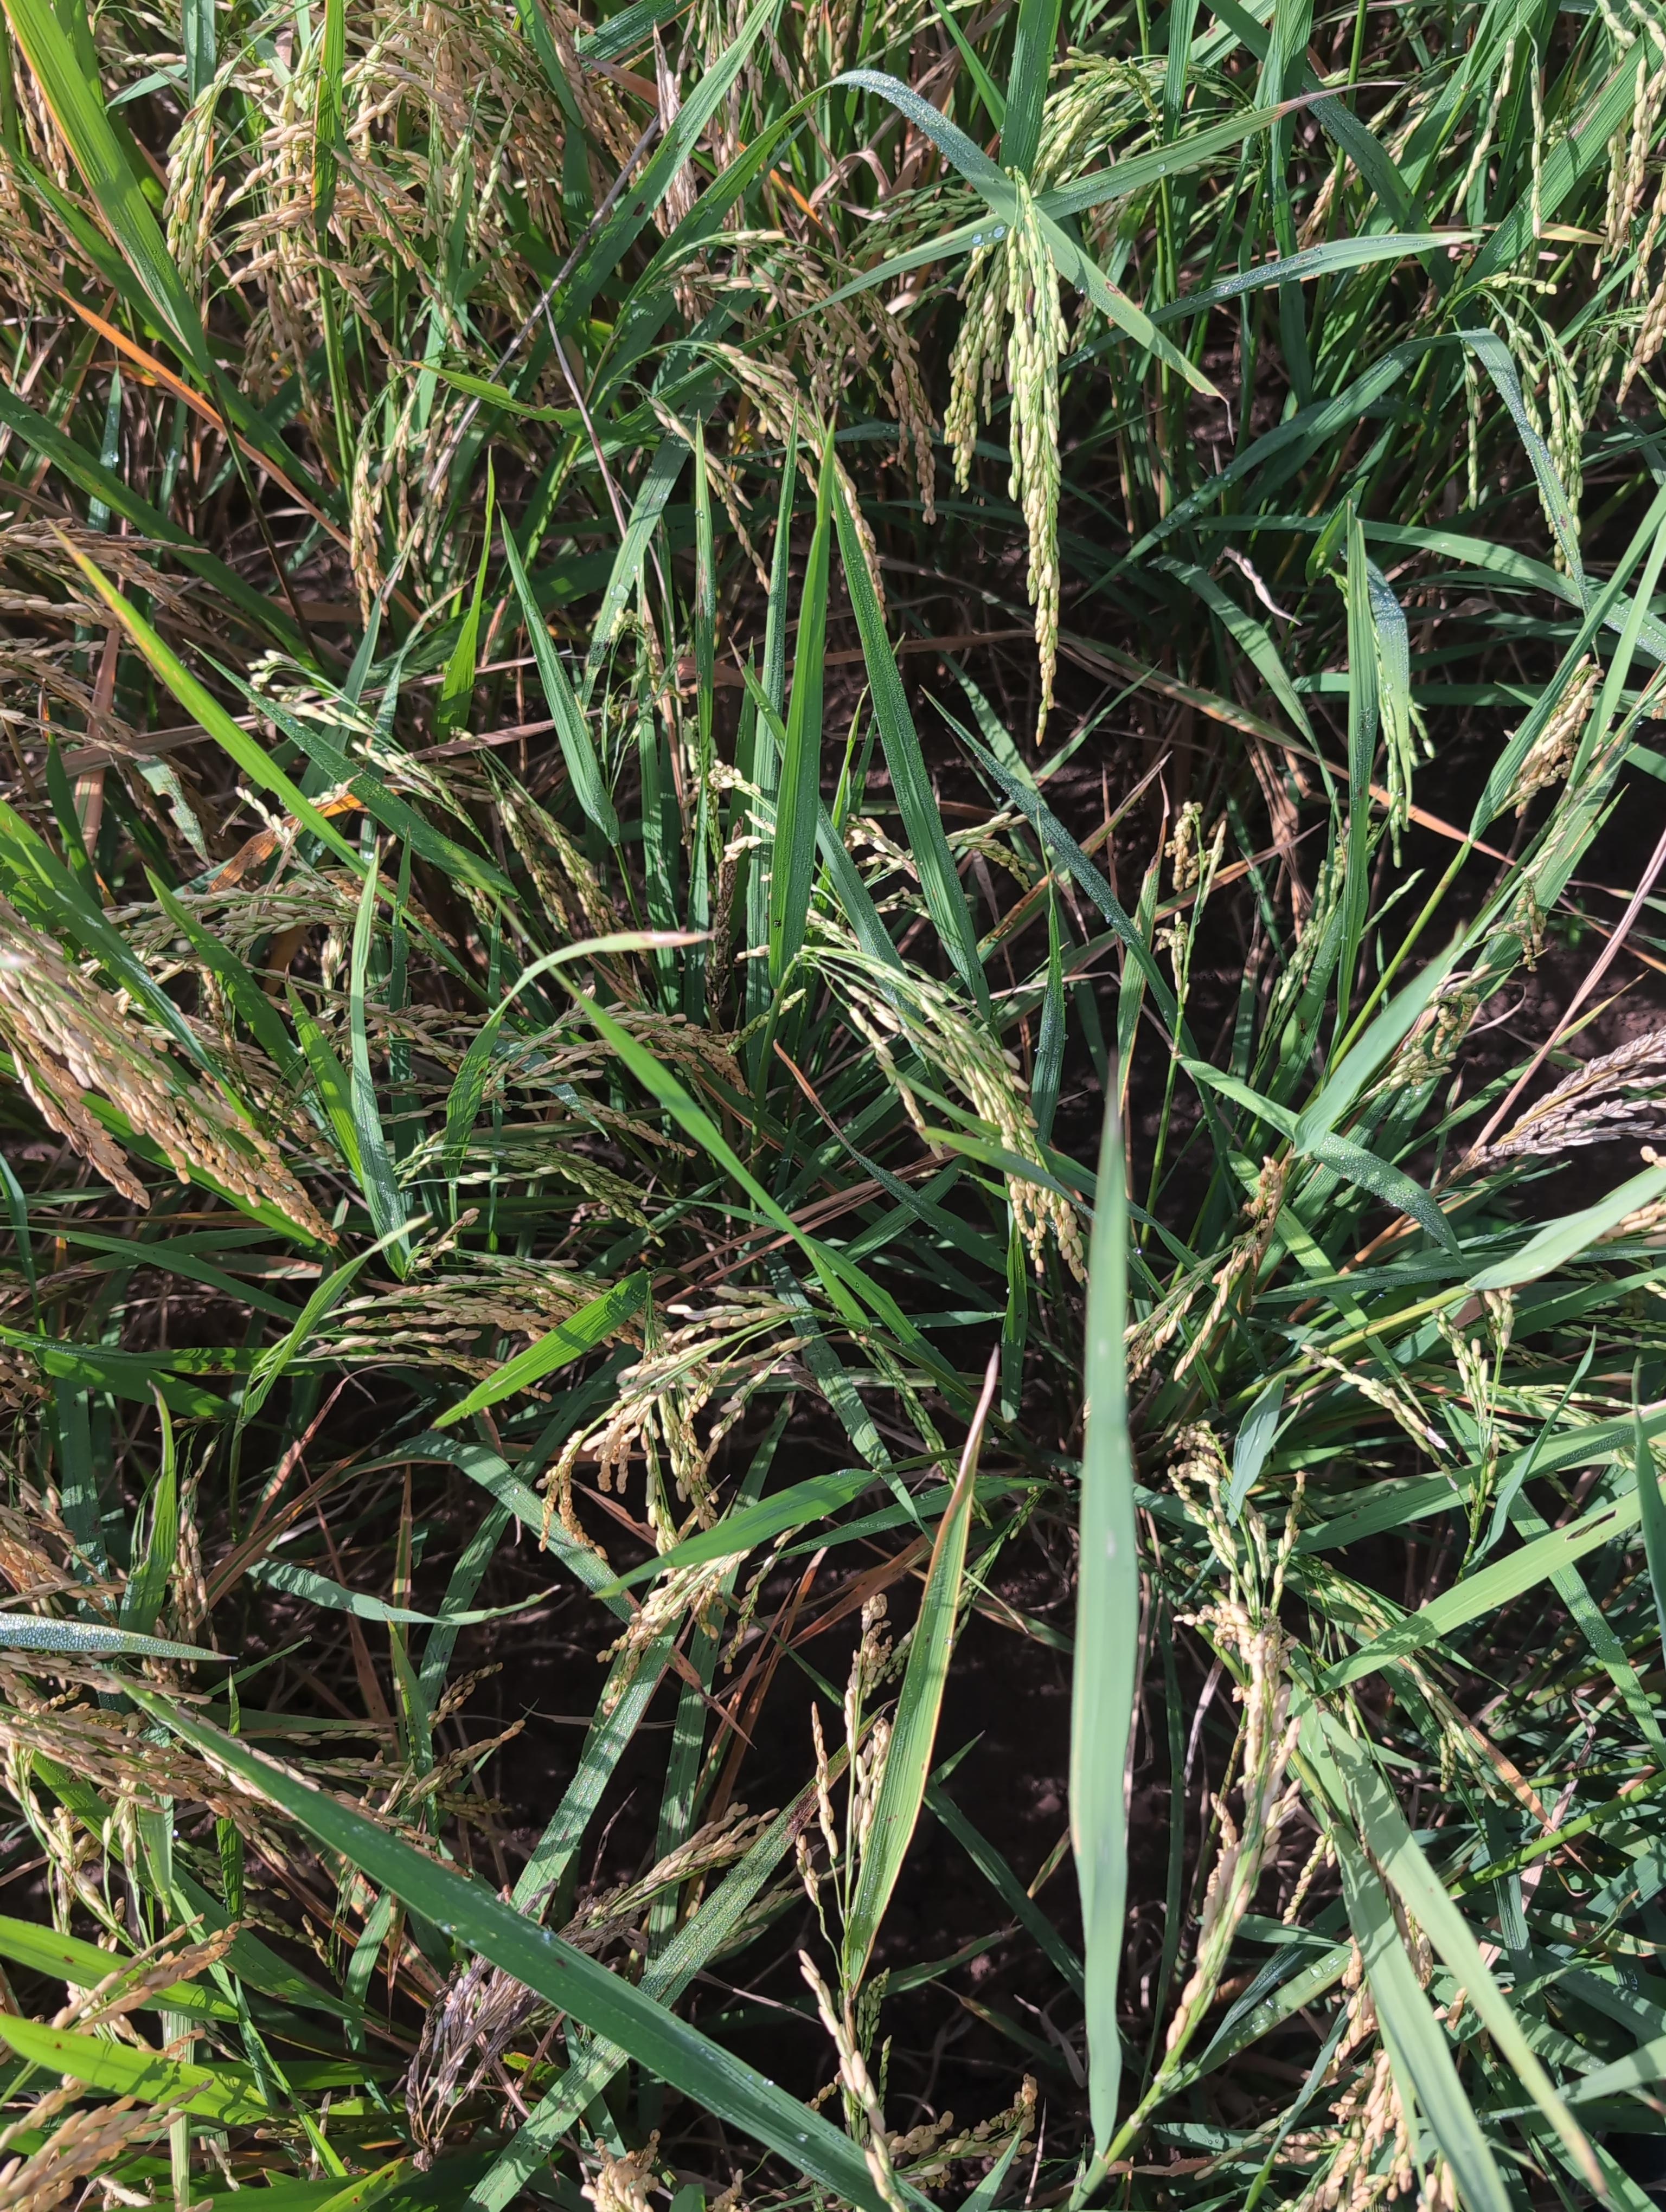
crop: rice
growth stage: ripening
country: Côte d'Ivoire
